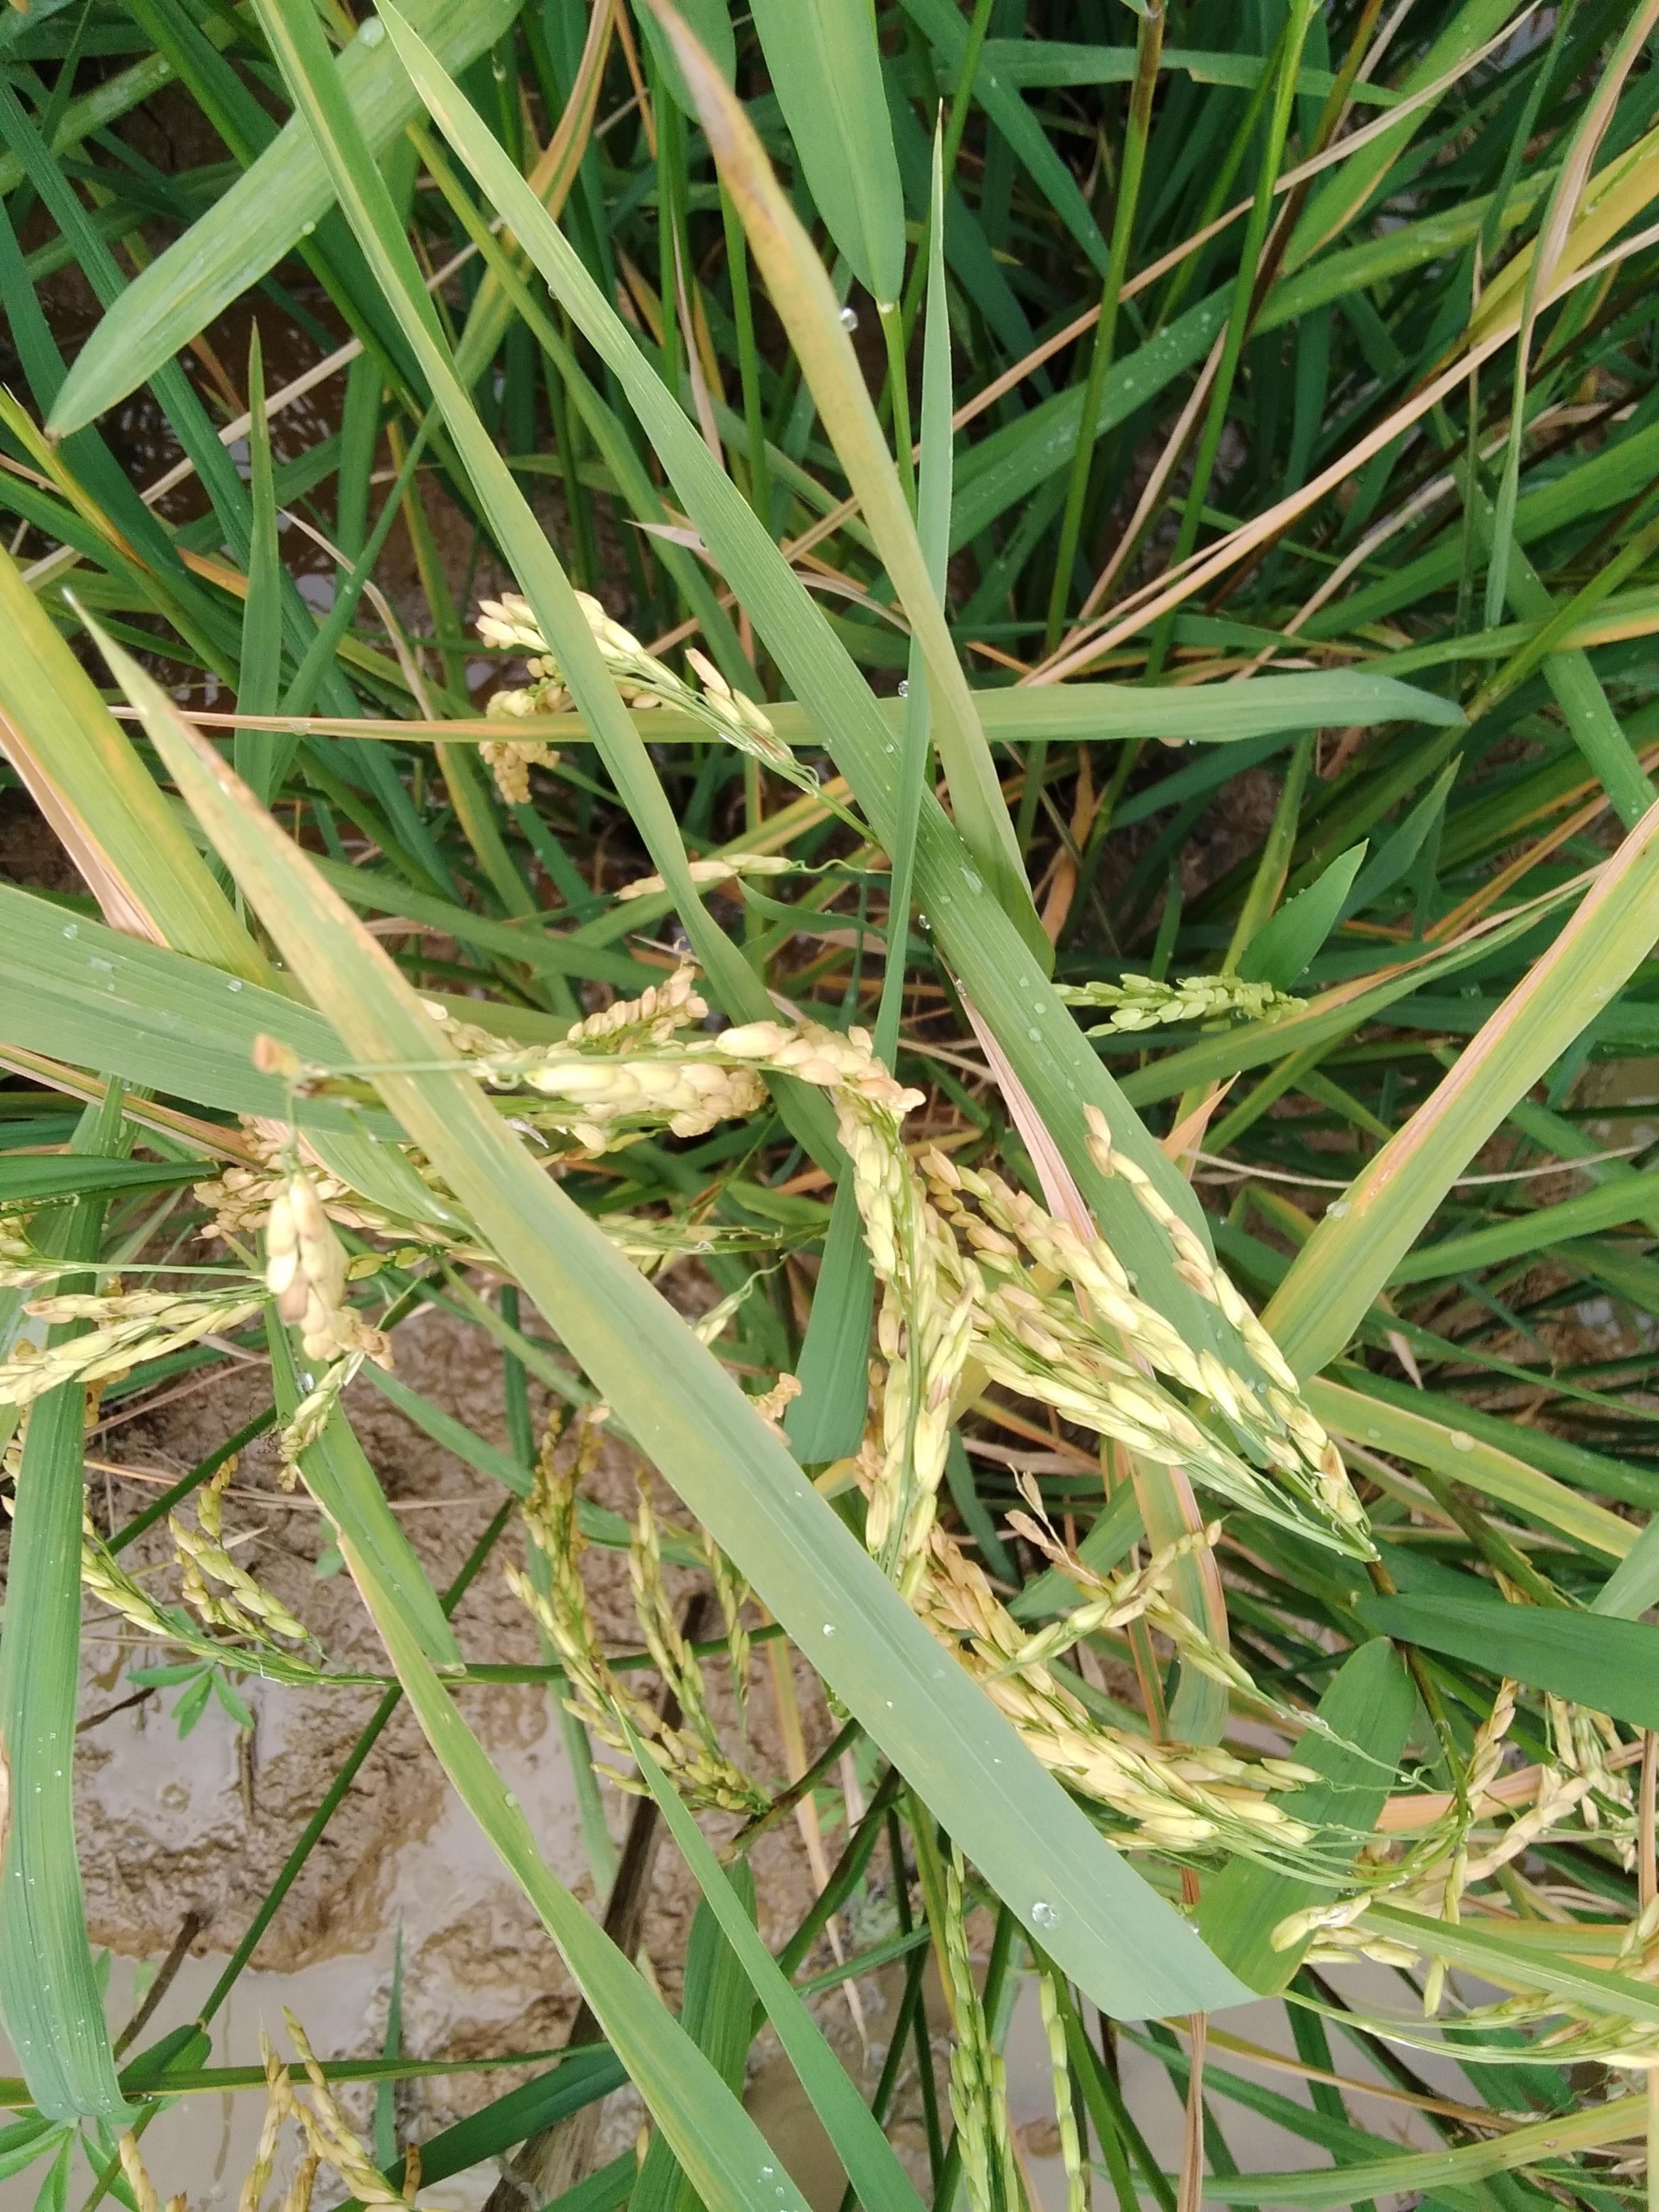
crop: rice
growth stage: ripening
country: Nigeria
